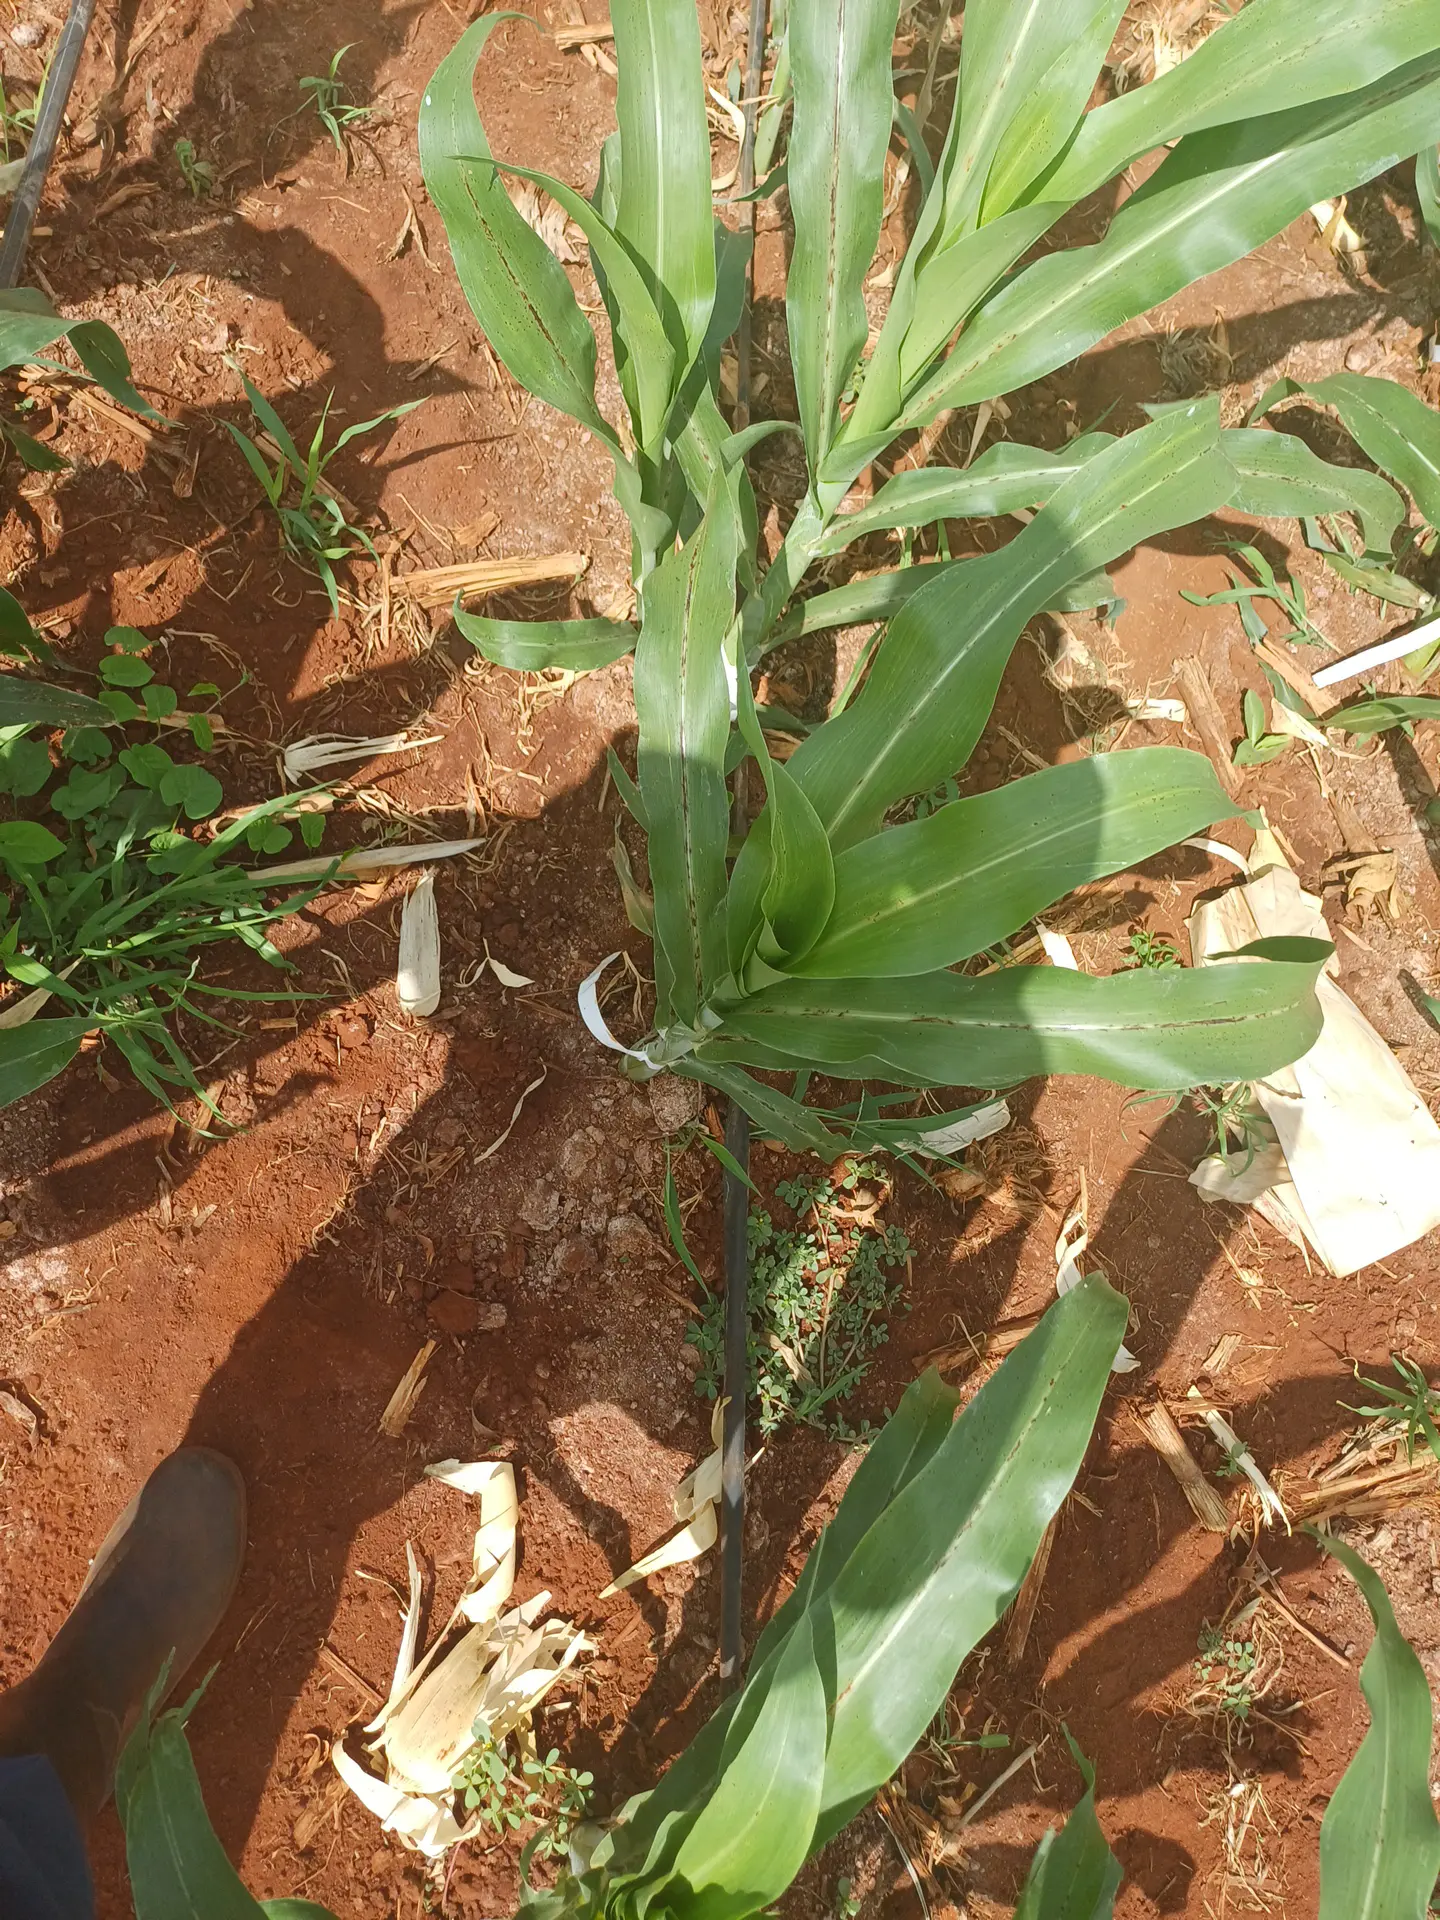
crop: sorghum
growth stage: vegetative
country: Kenya
